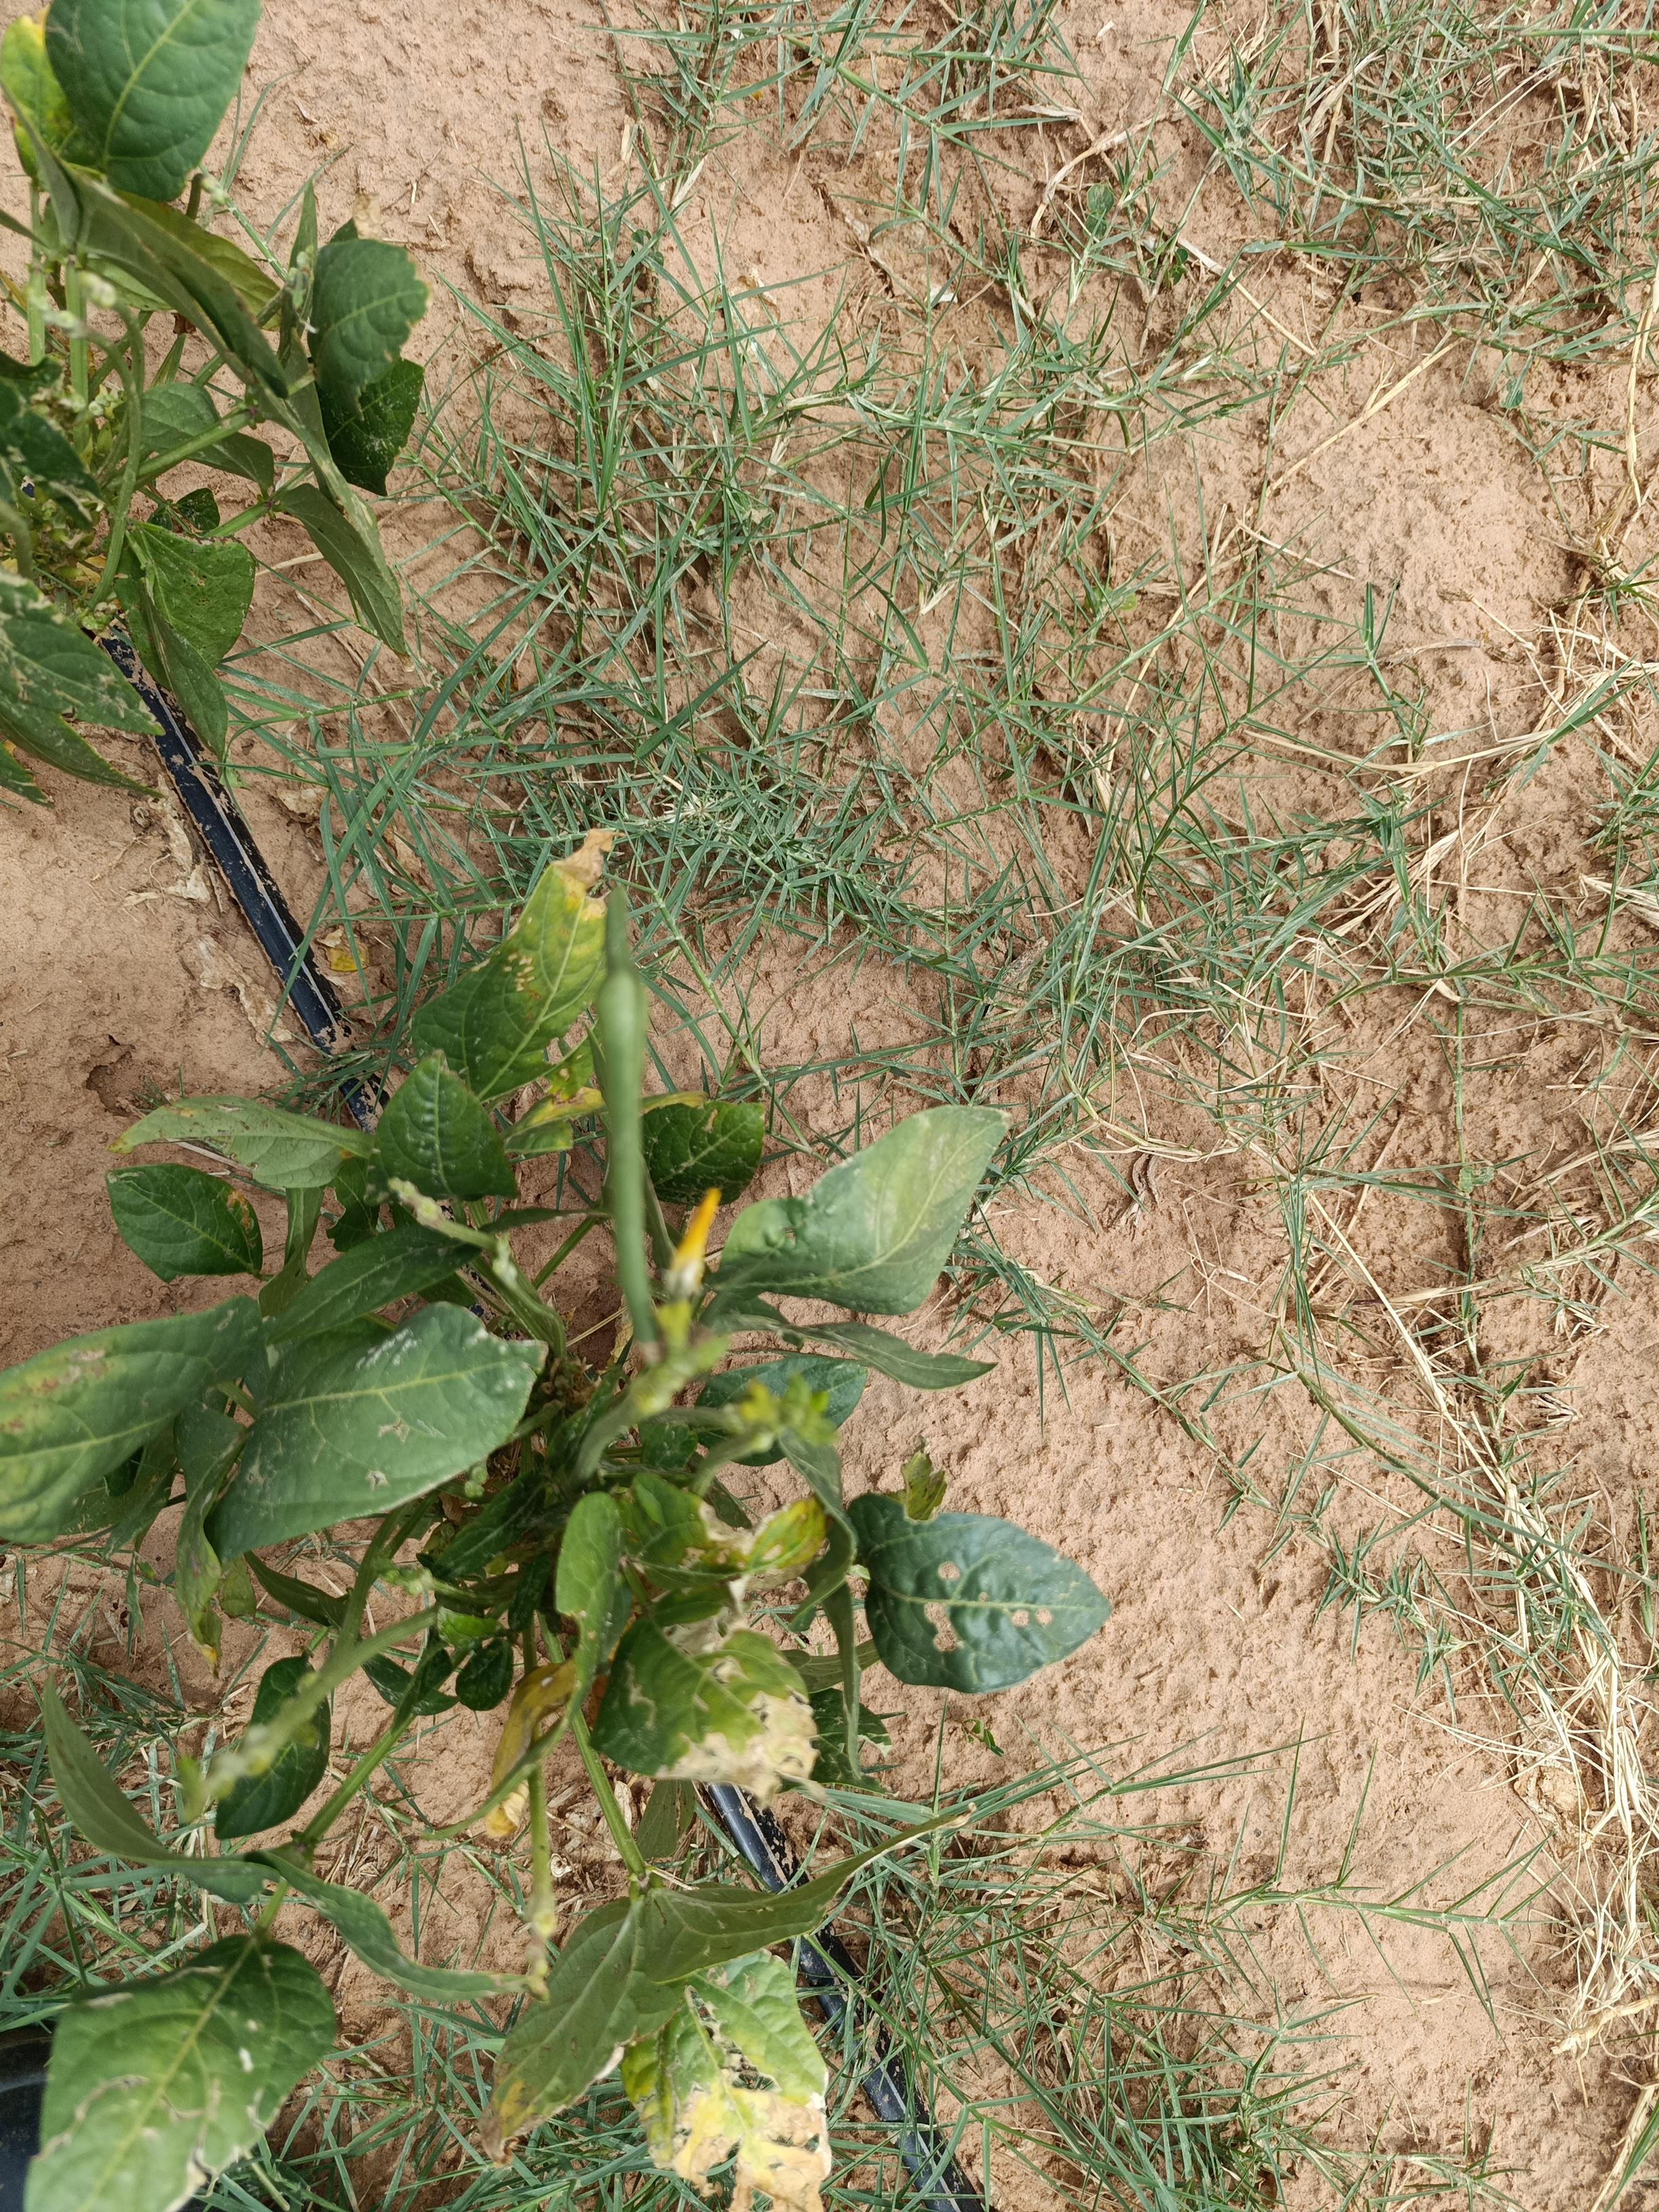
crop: cowpea
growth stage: development pod
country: Nigeria
